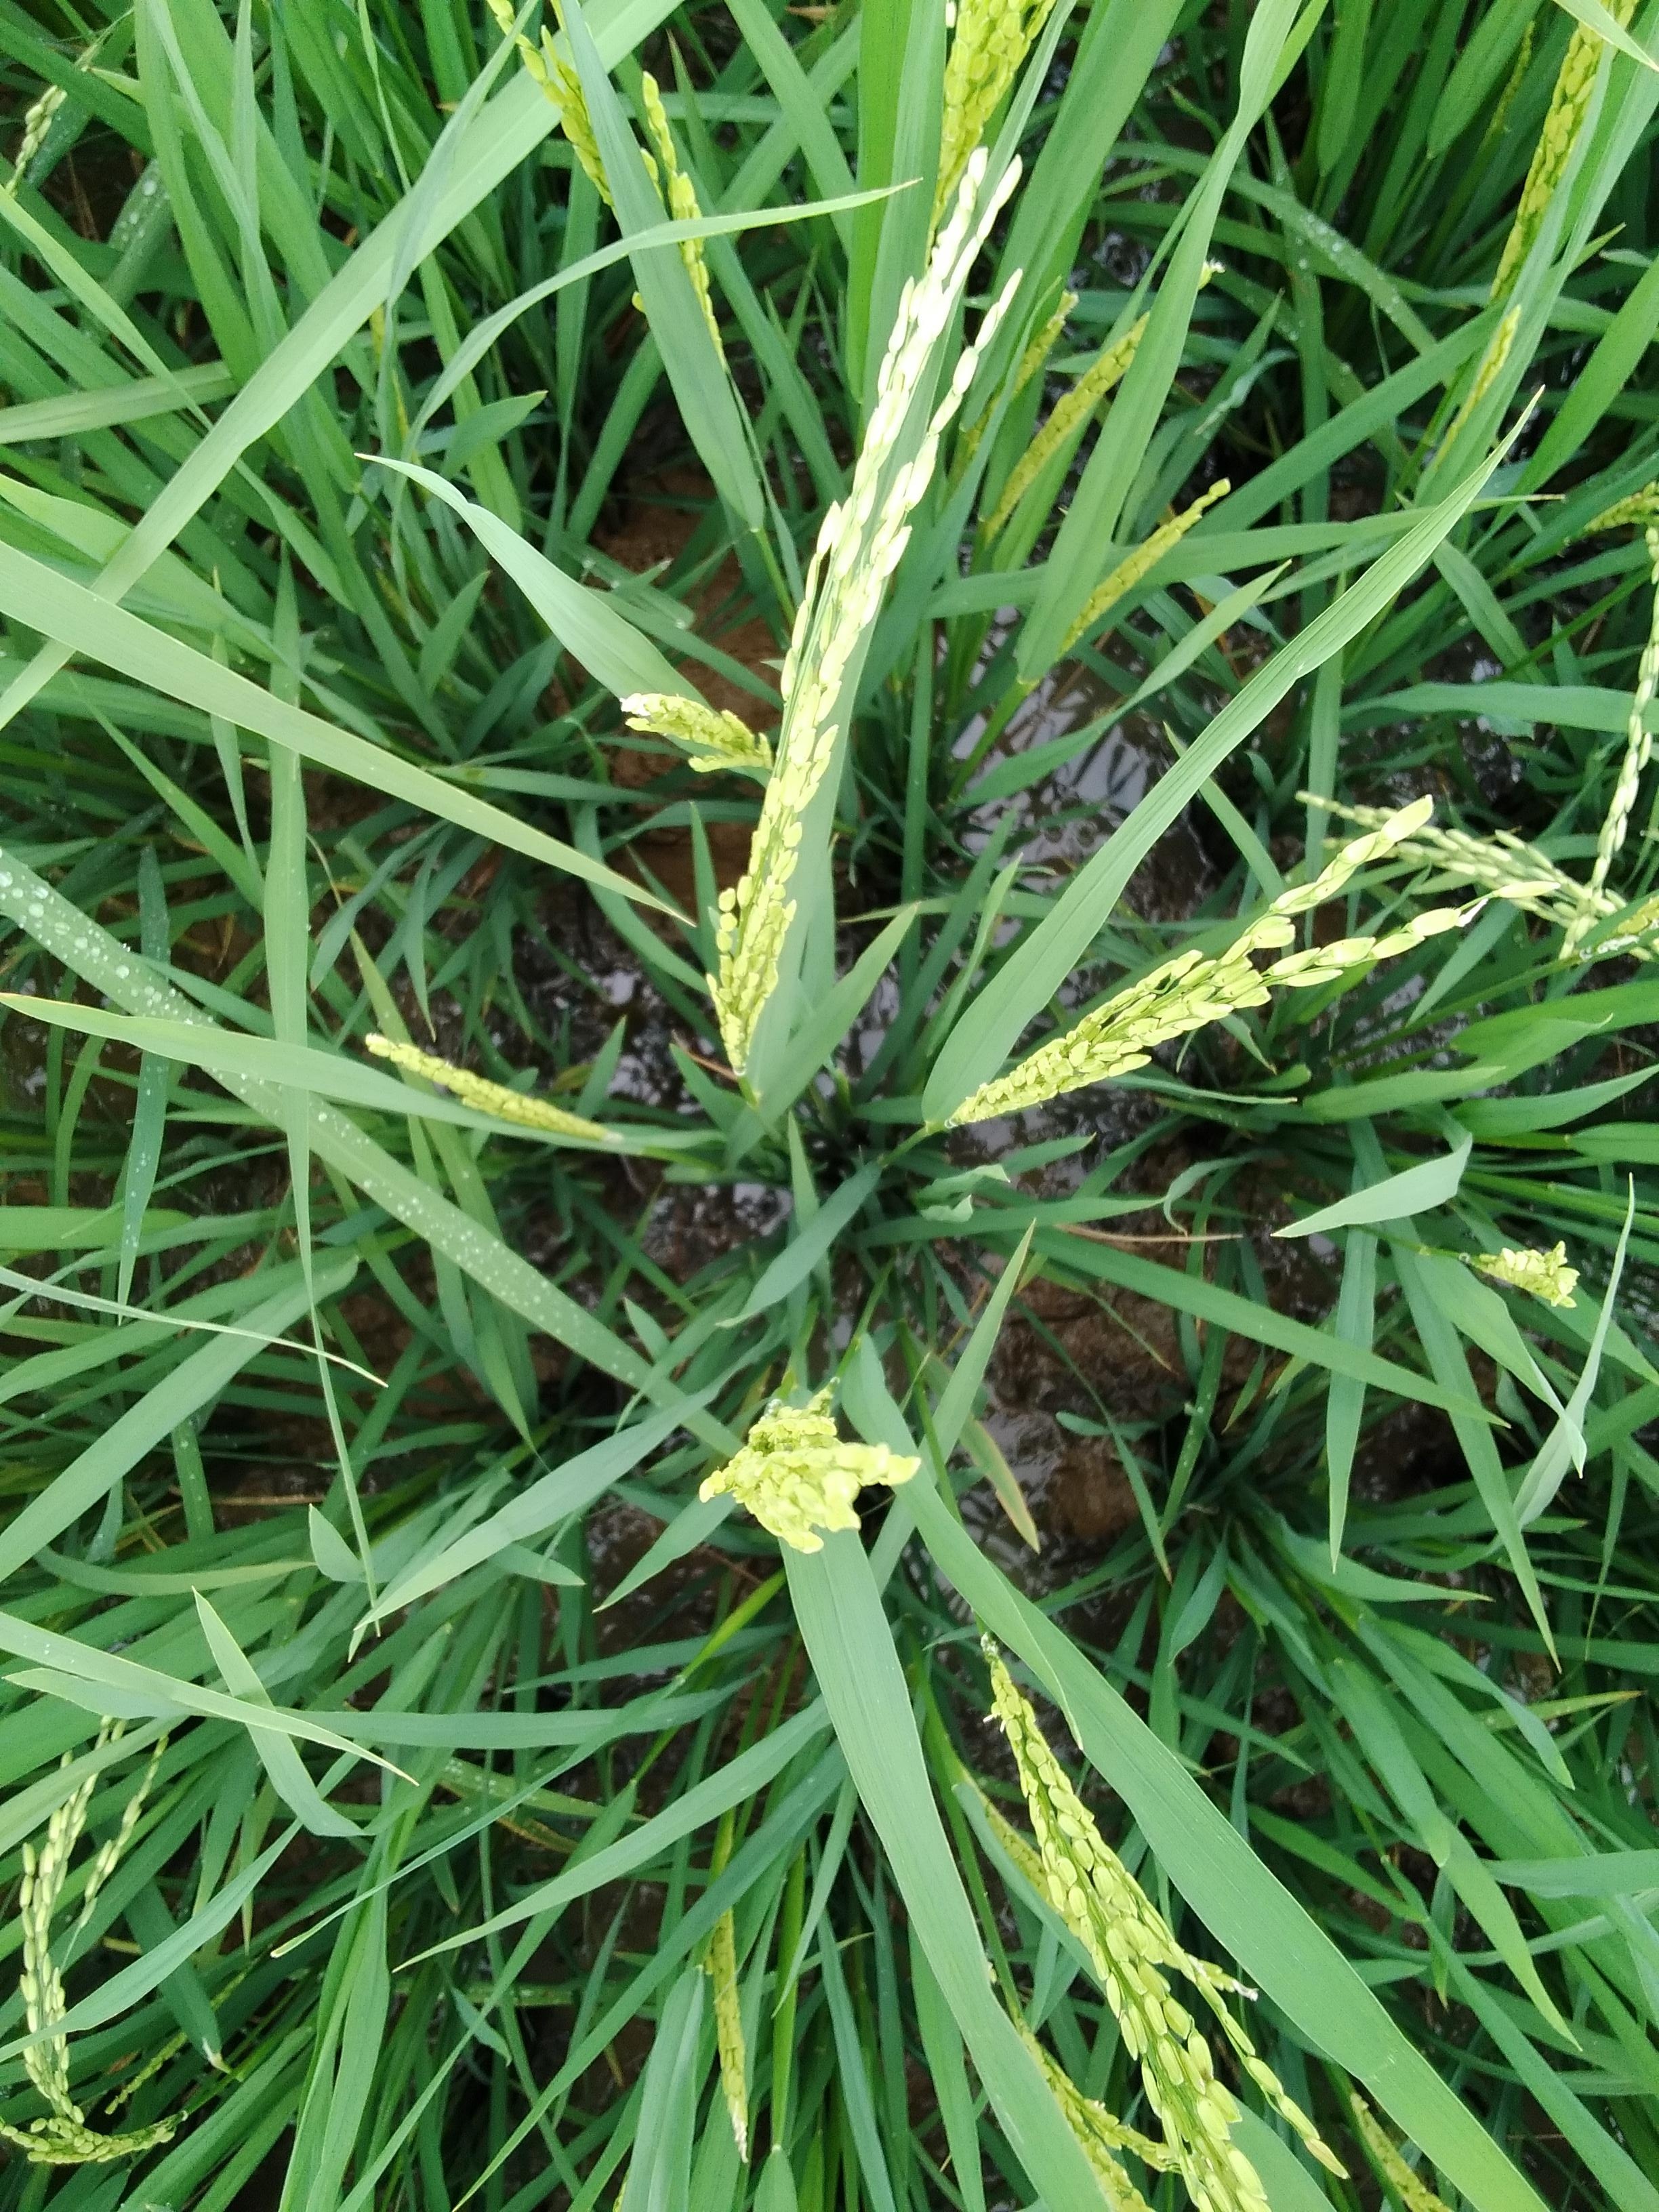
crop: rice
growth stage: flowering
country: Nigeria
